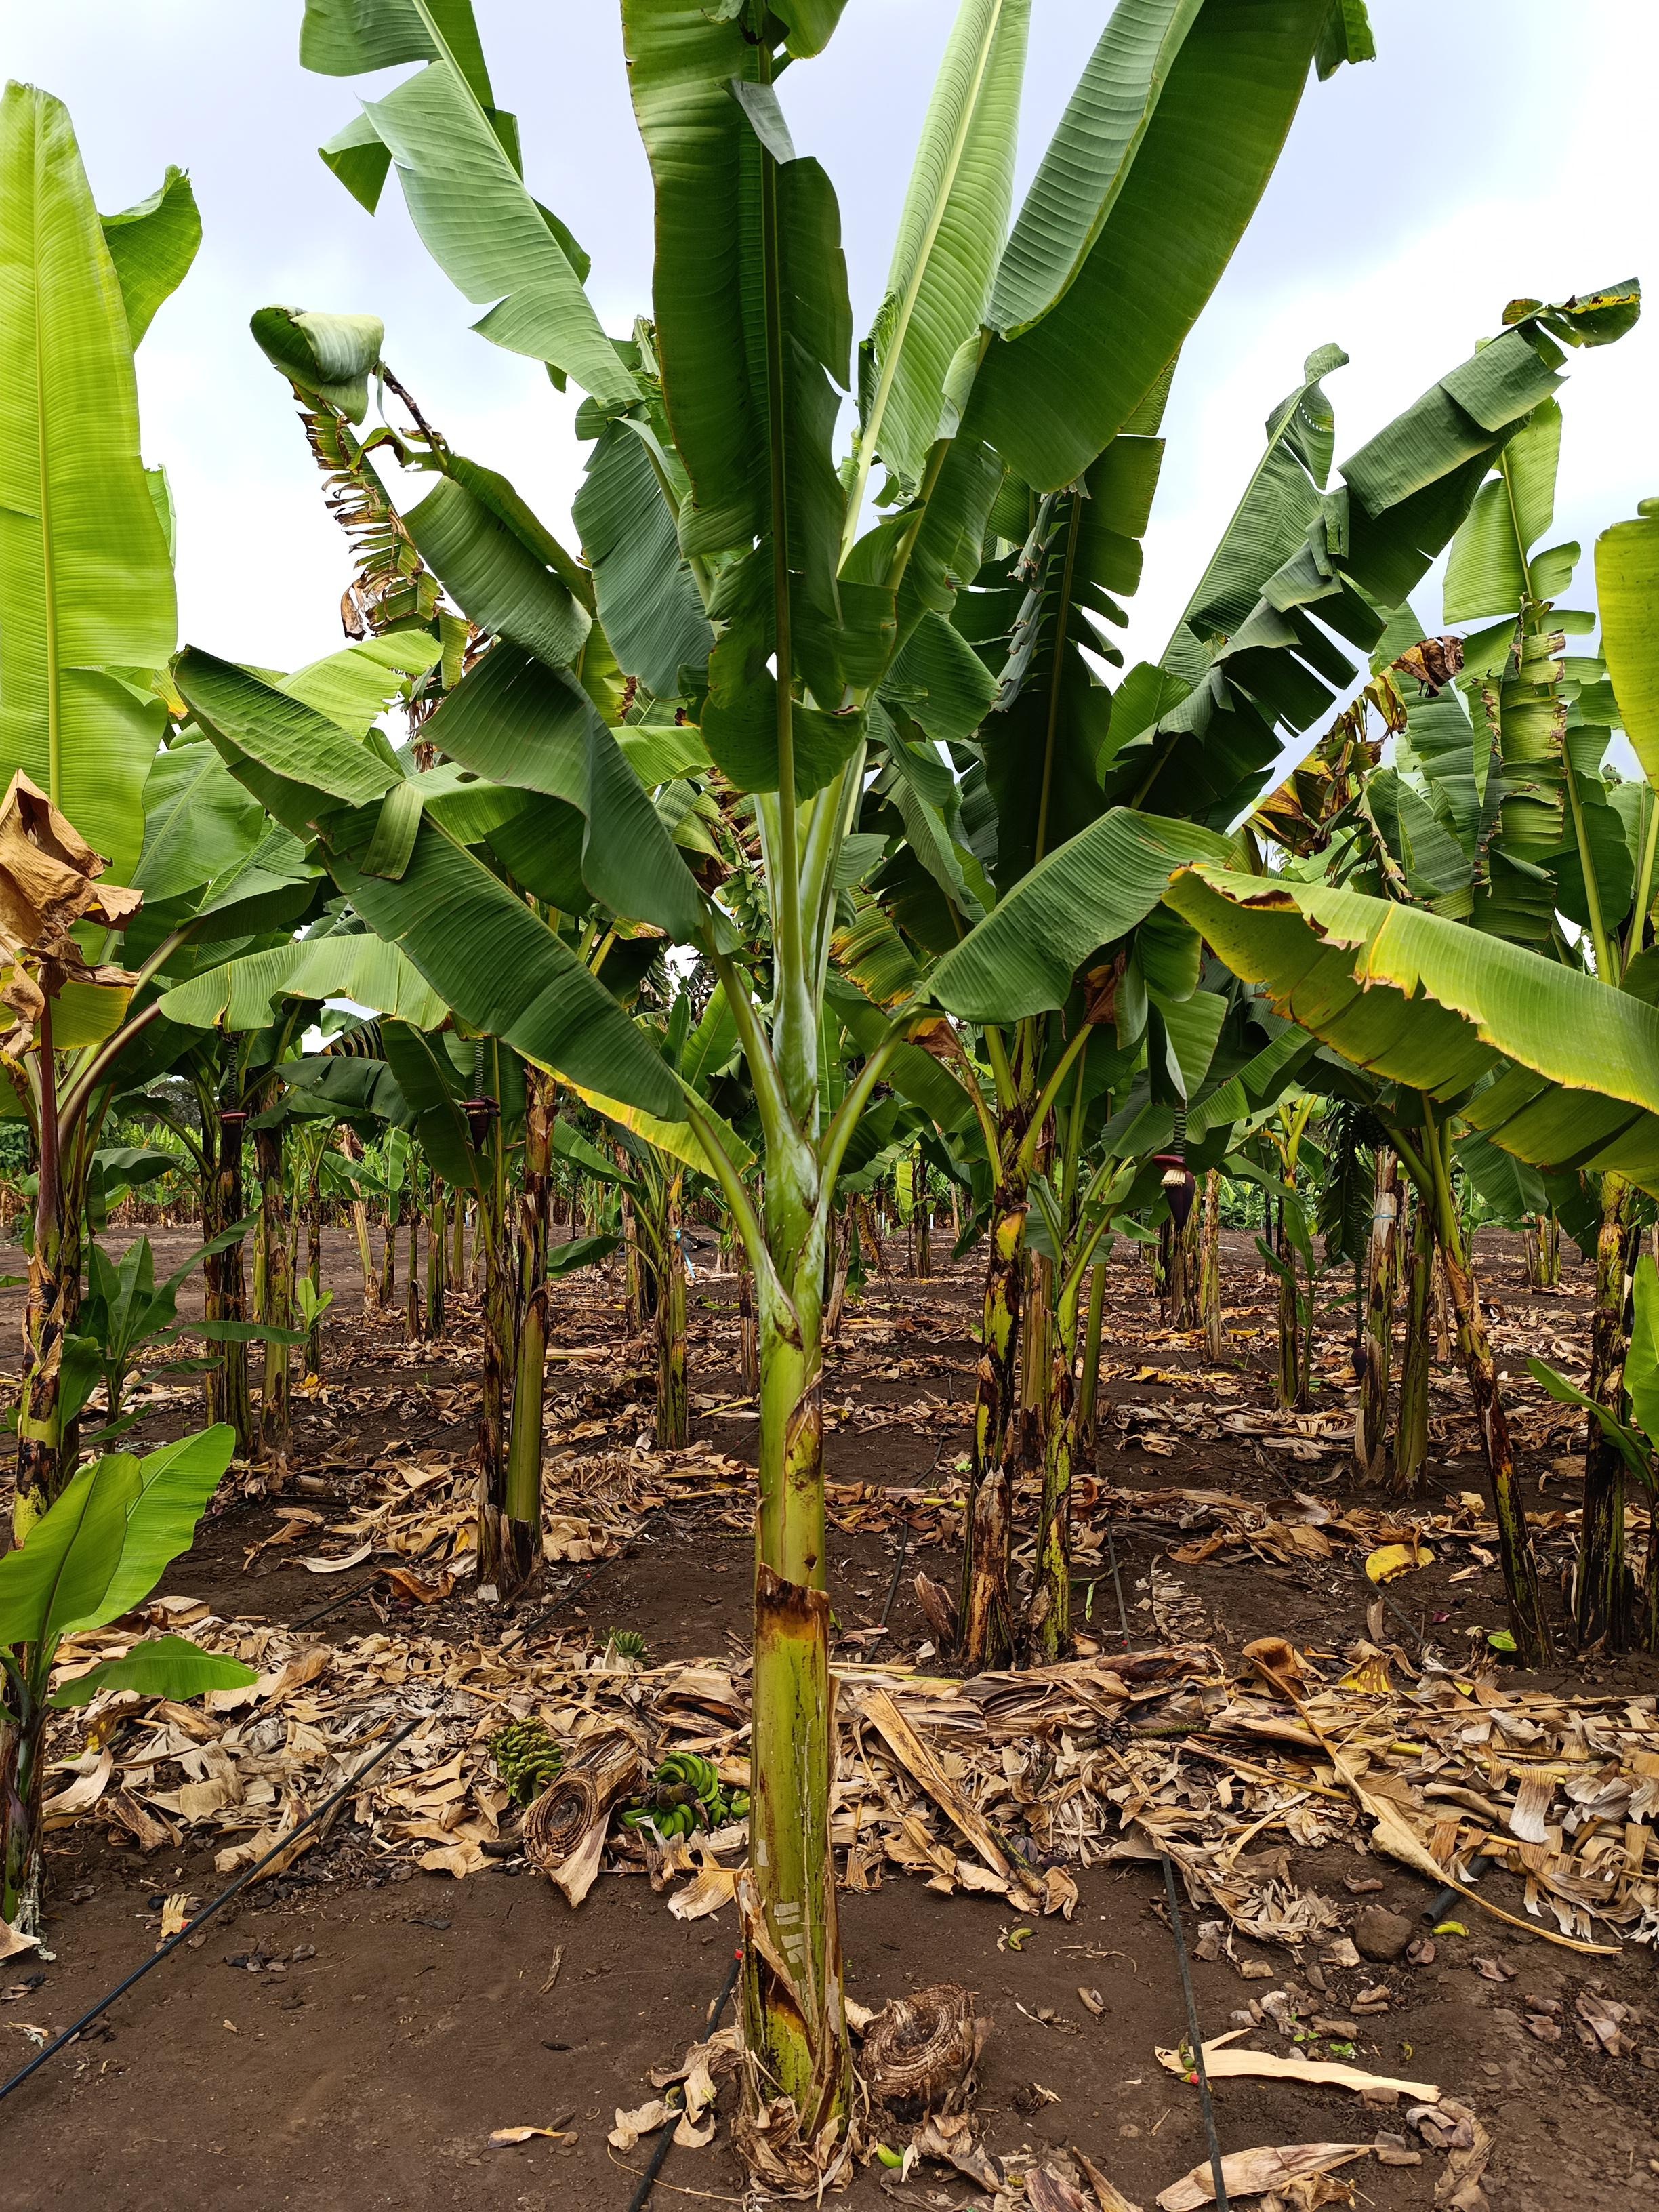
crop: banana
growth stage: vegetative
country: Tanzania
